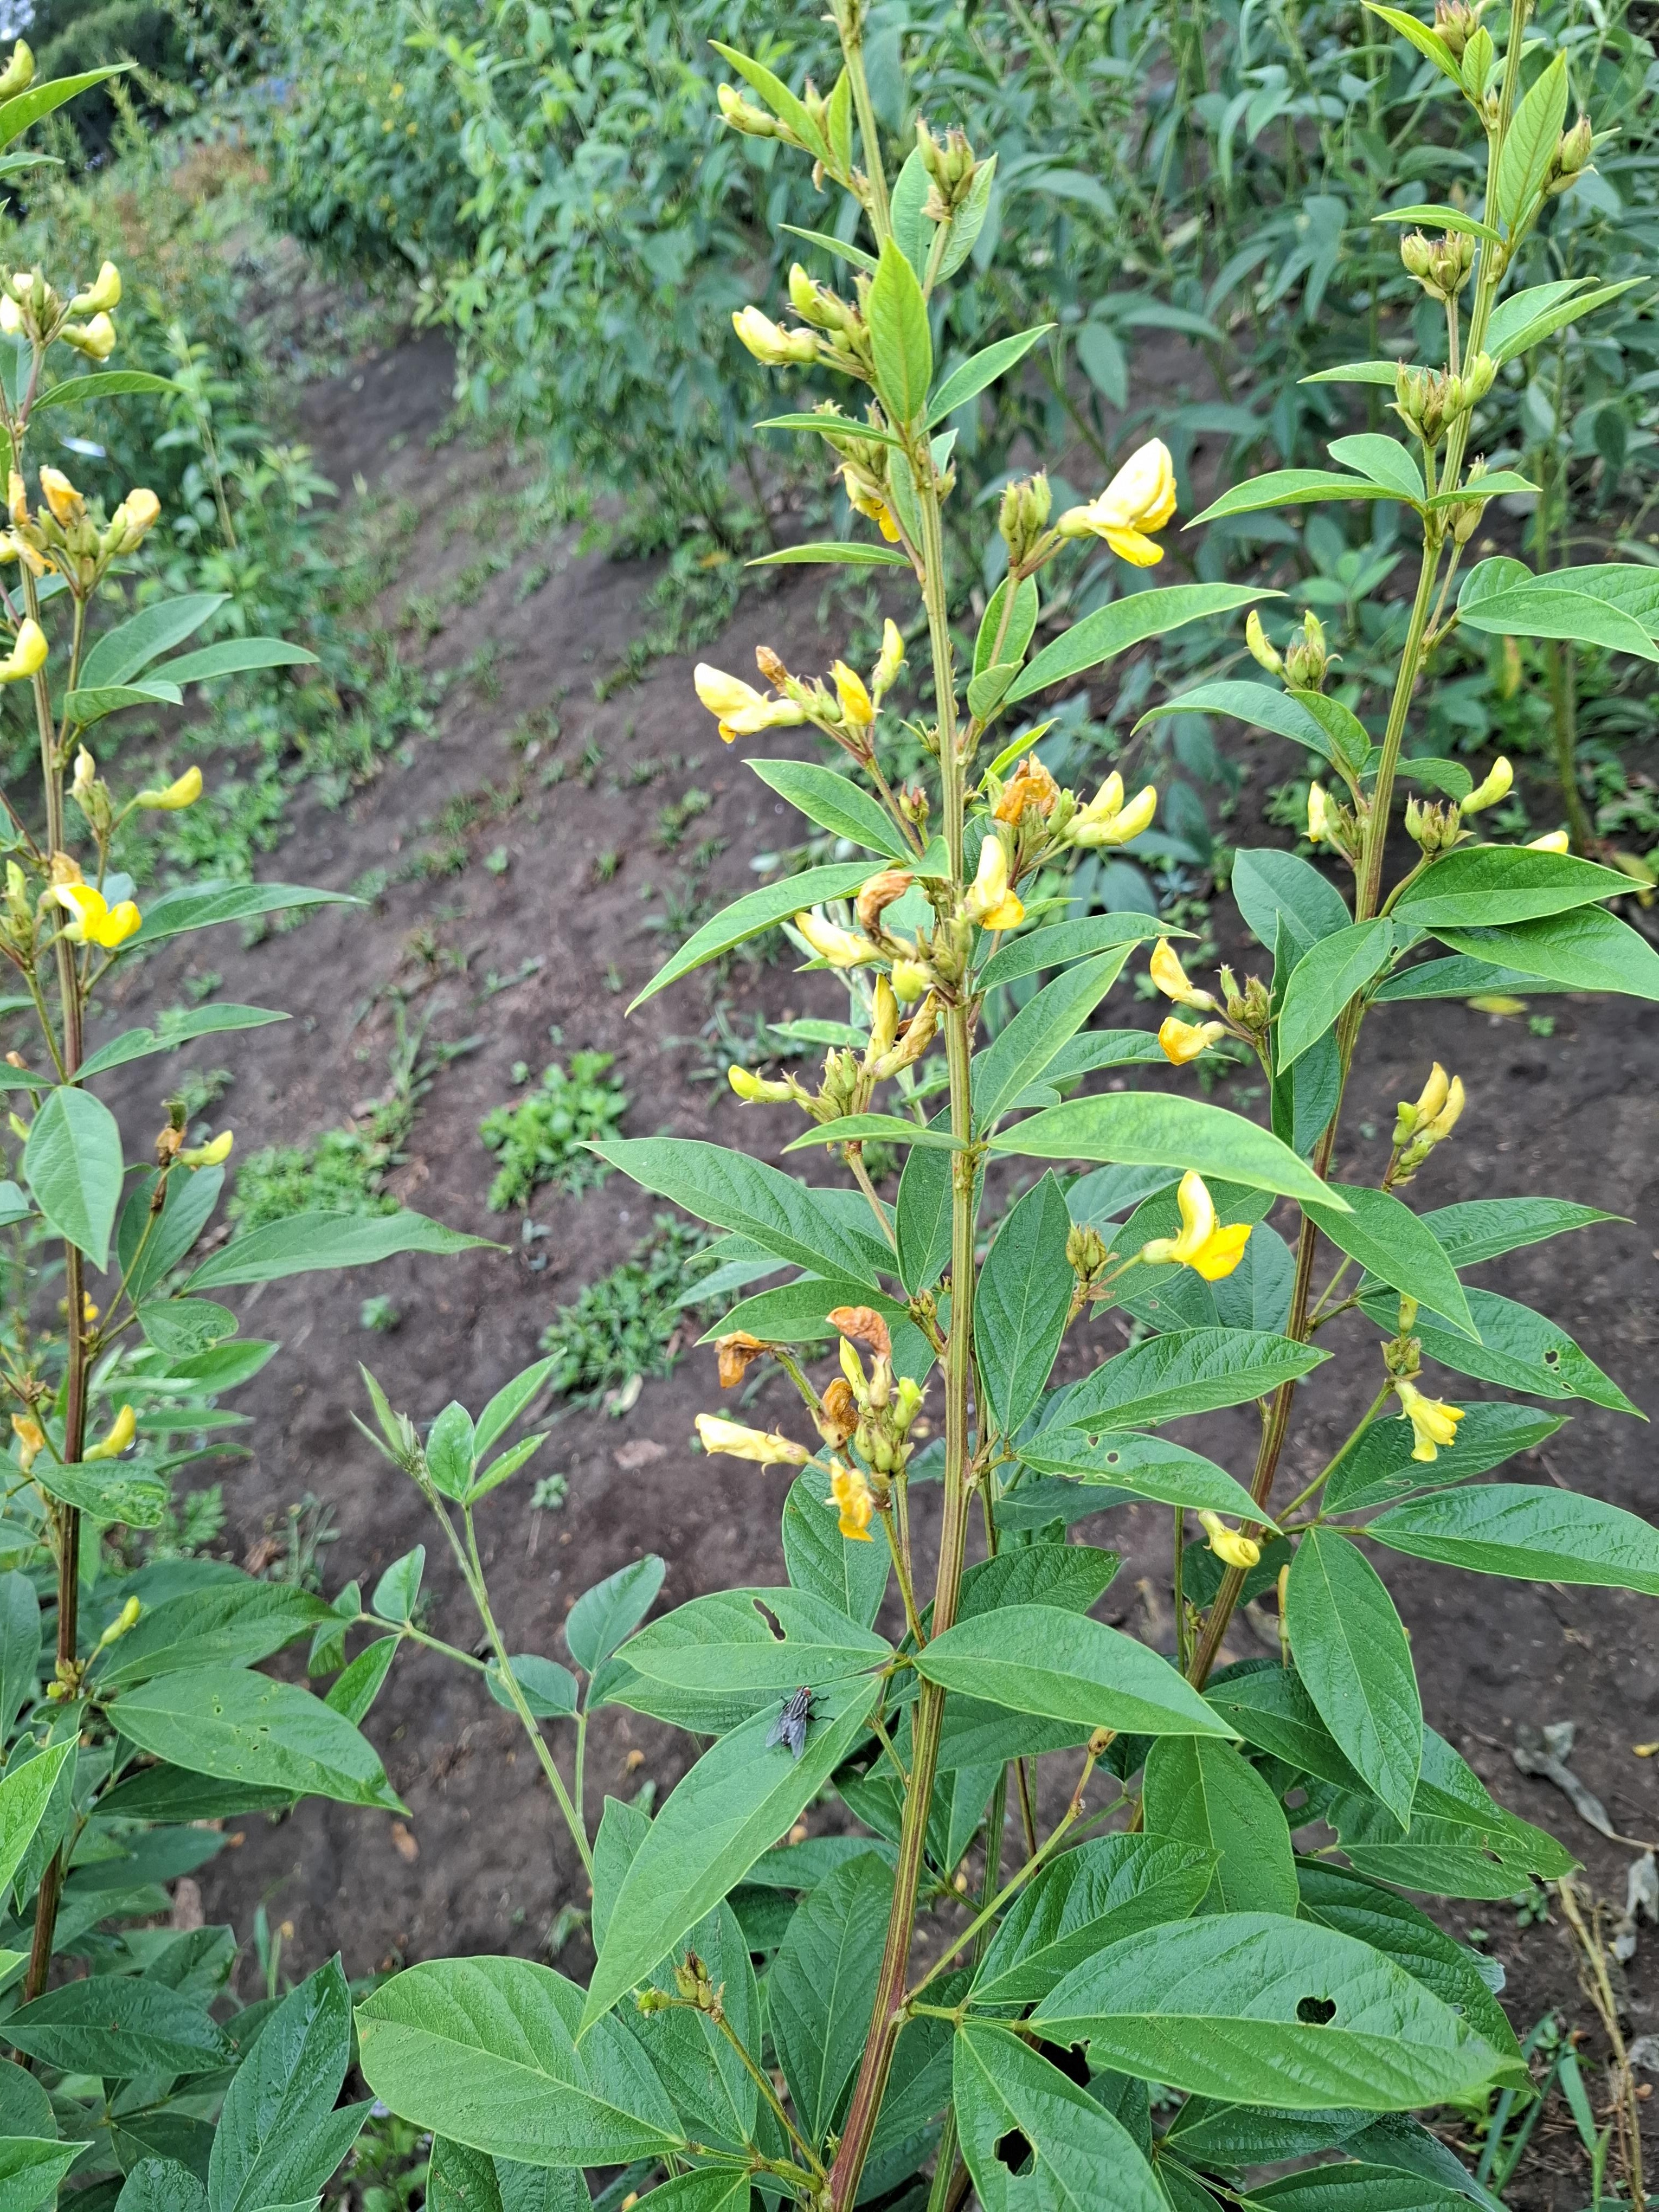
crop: sorghum
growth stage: harvest maturity
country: Tanzania
